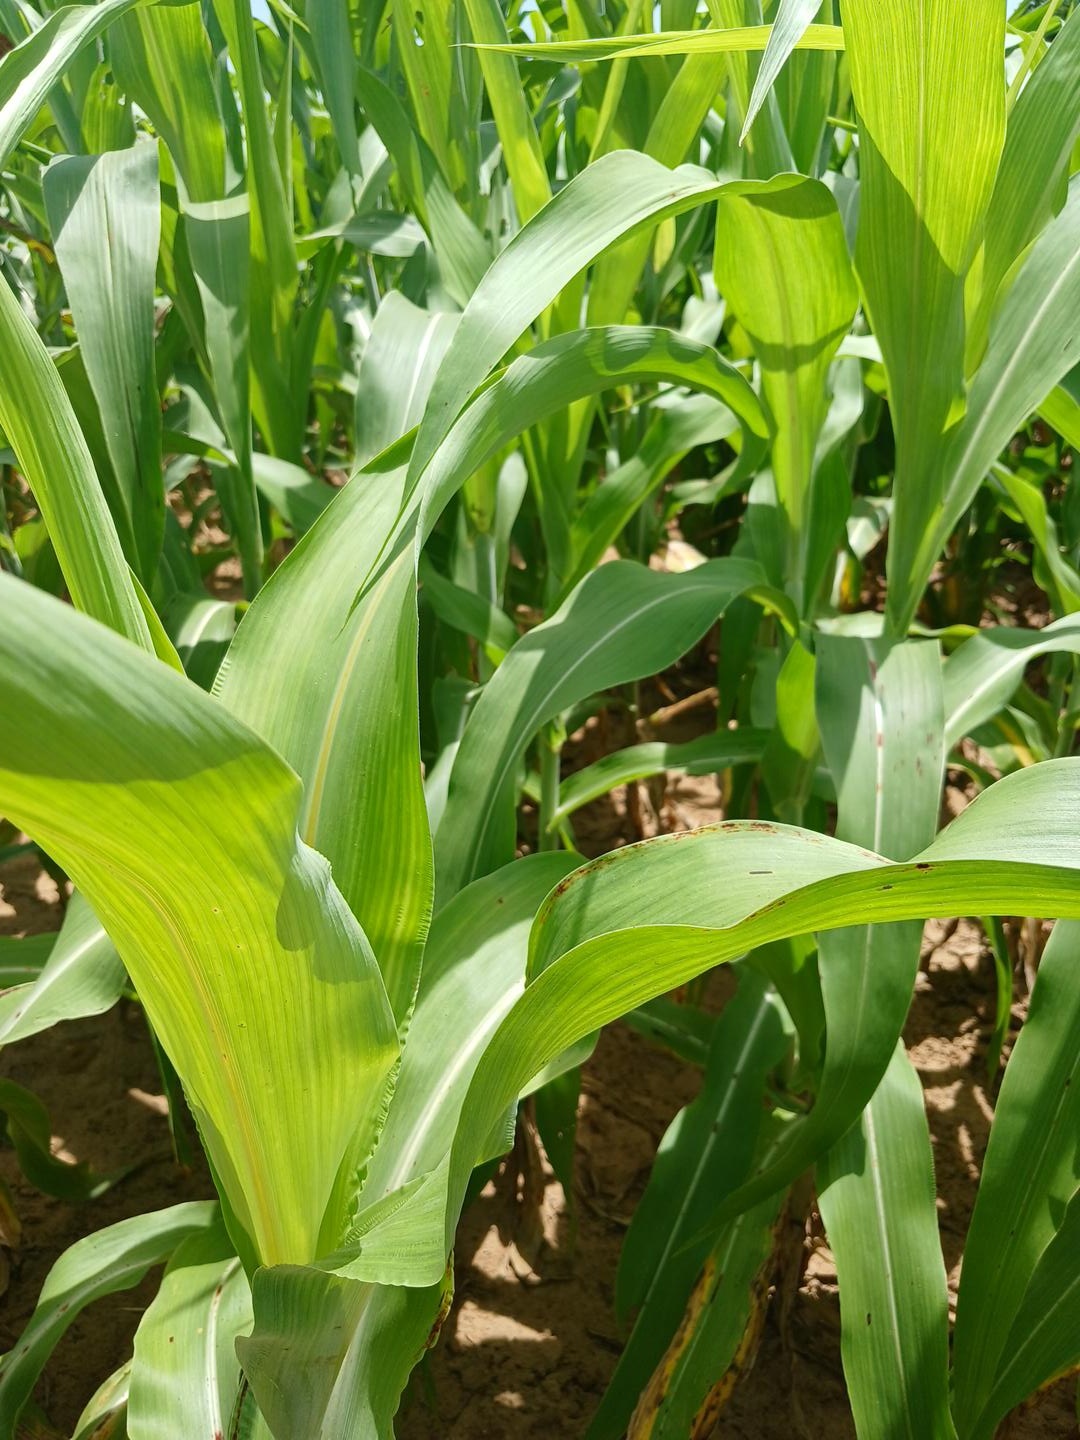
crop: sorghum
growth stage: vegetative
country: Senegal
